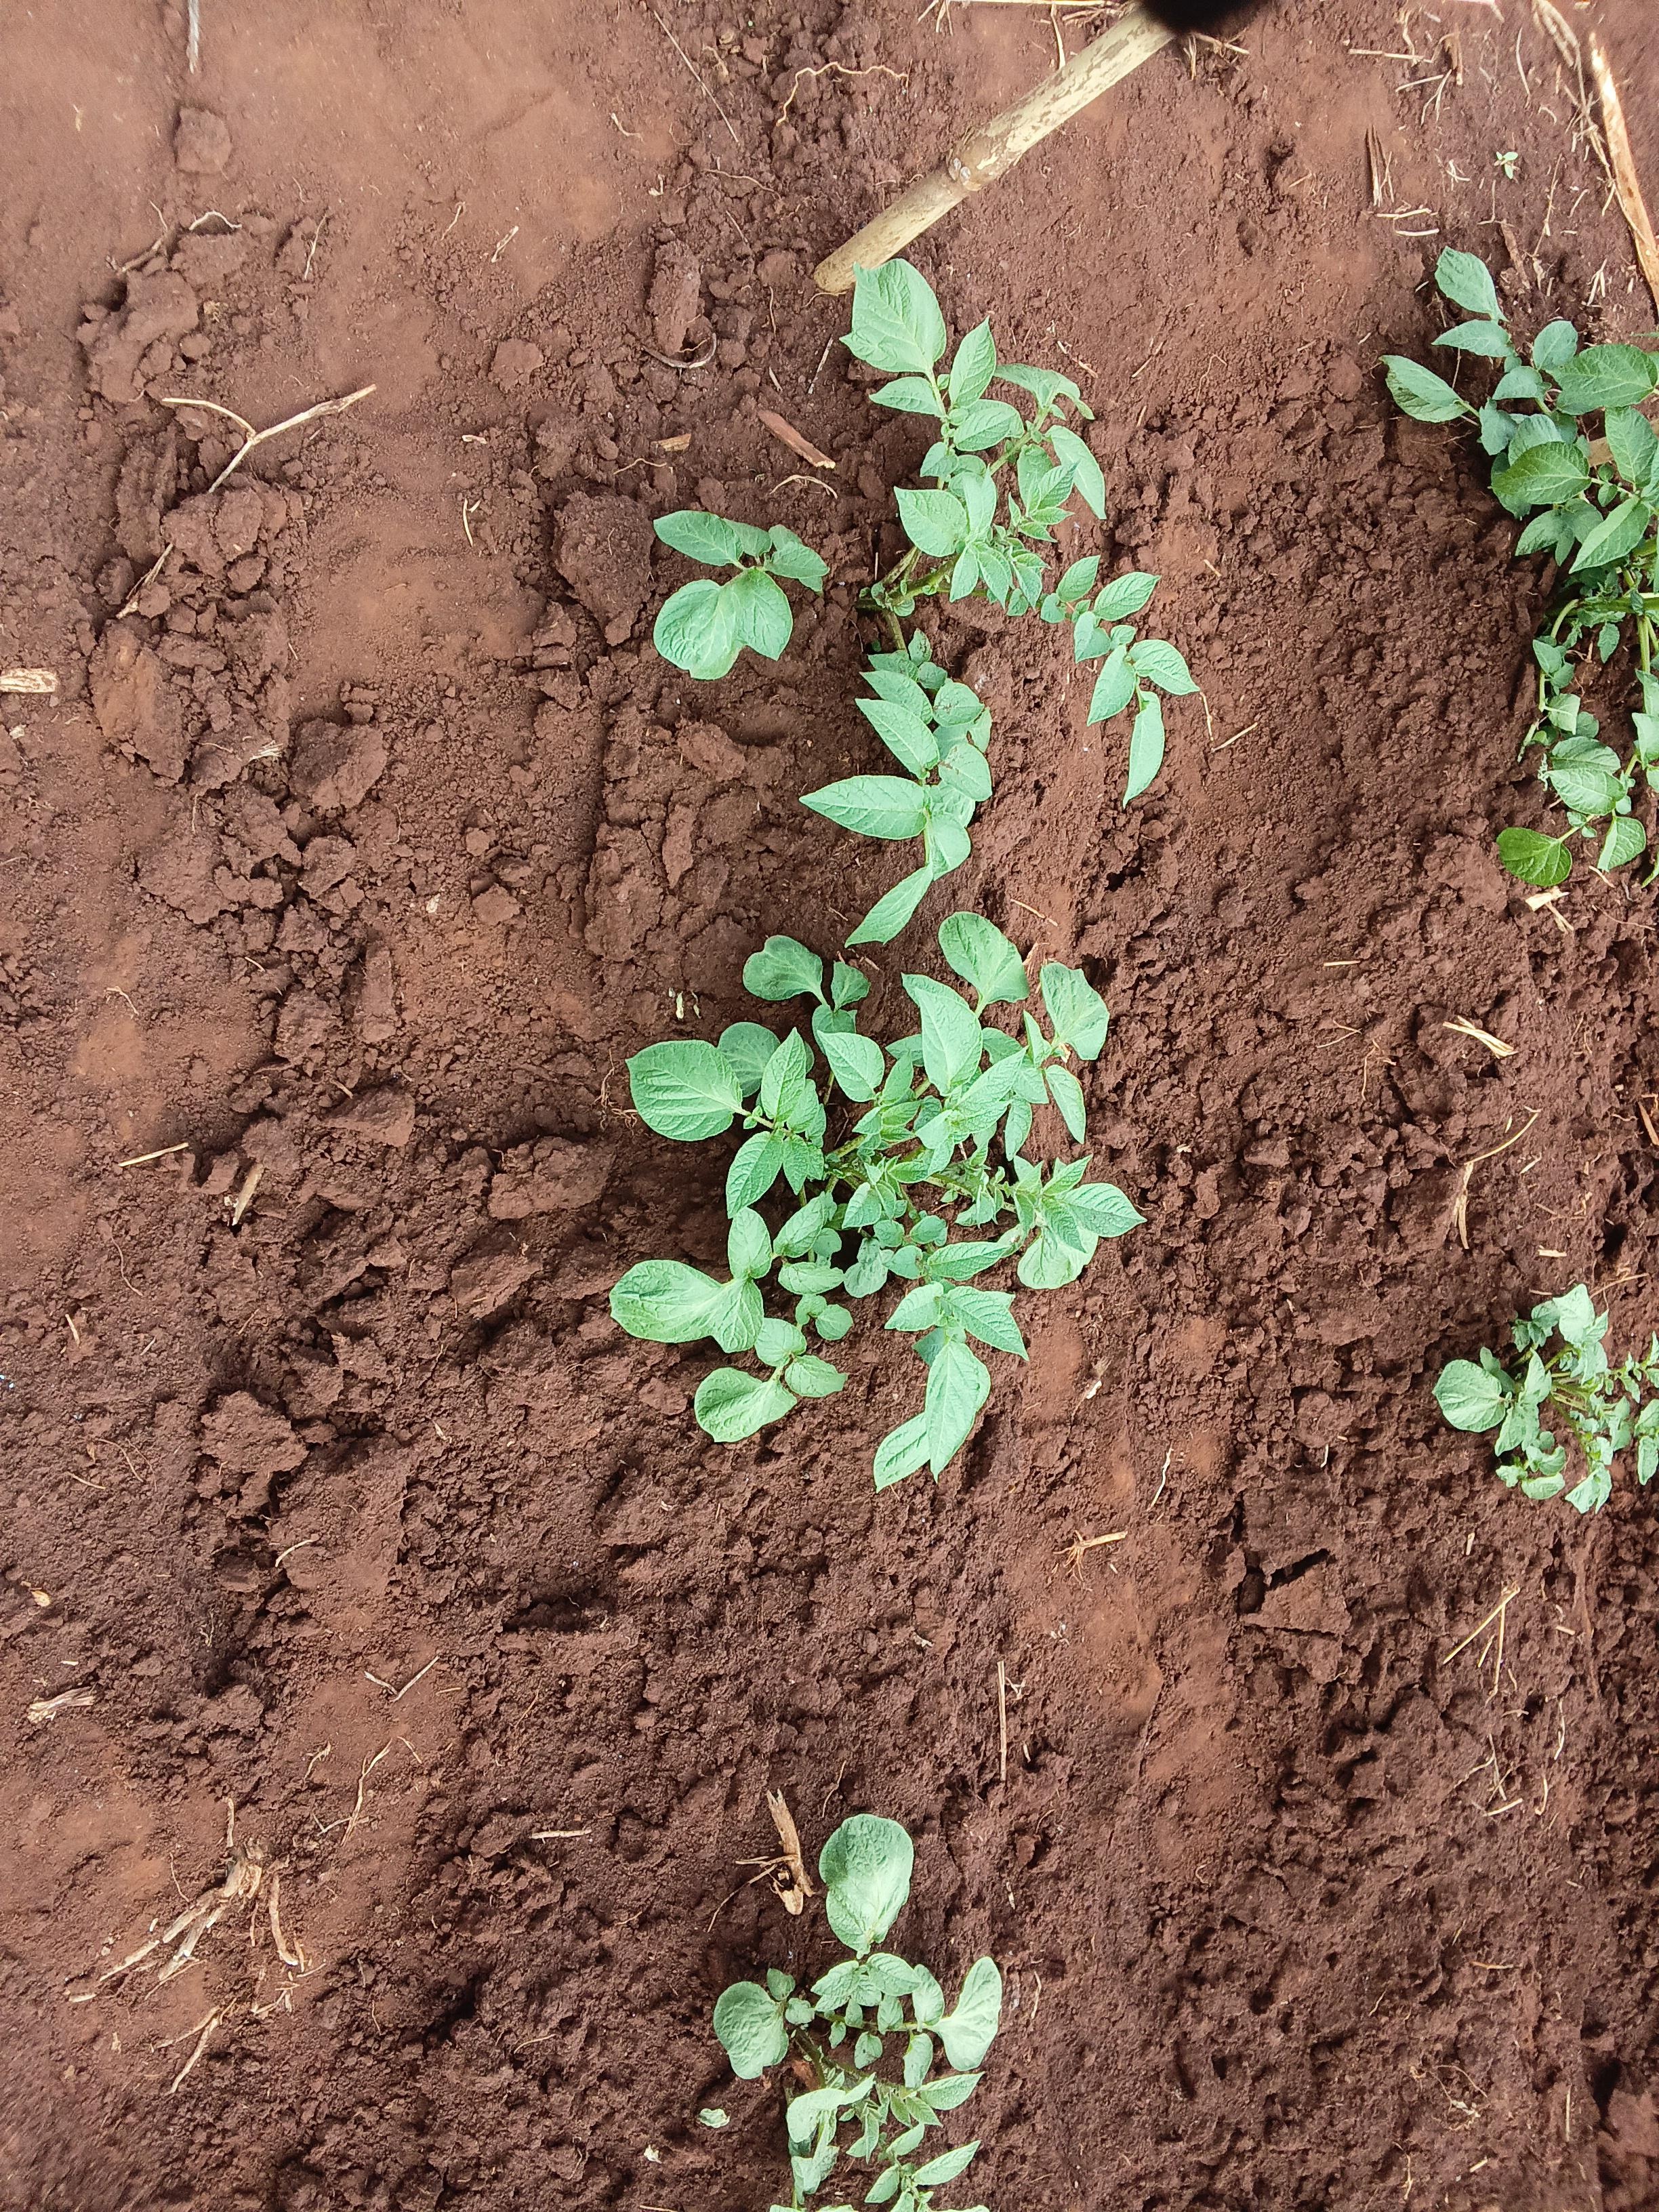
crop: potato
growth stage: emergence
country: Kenya
